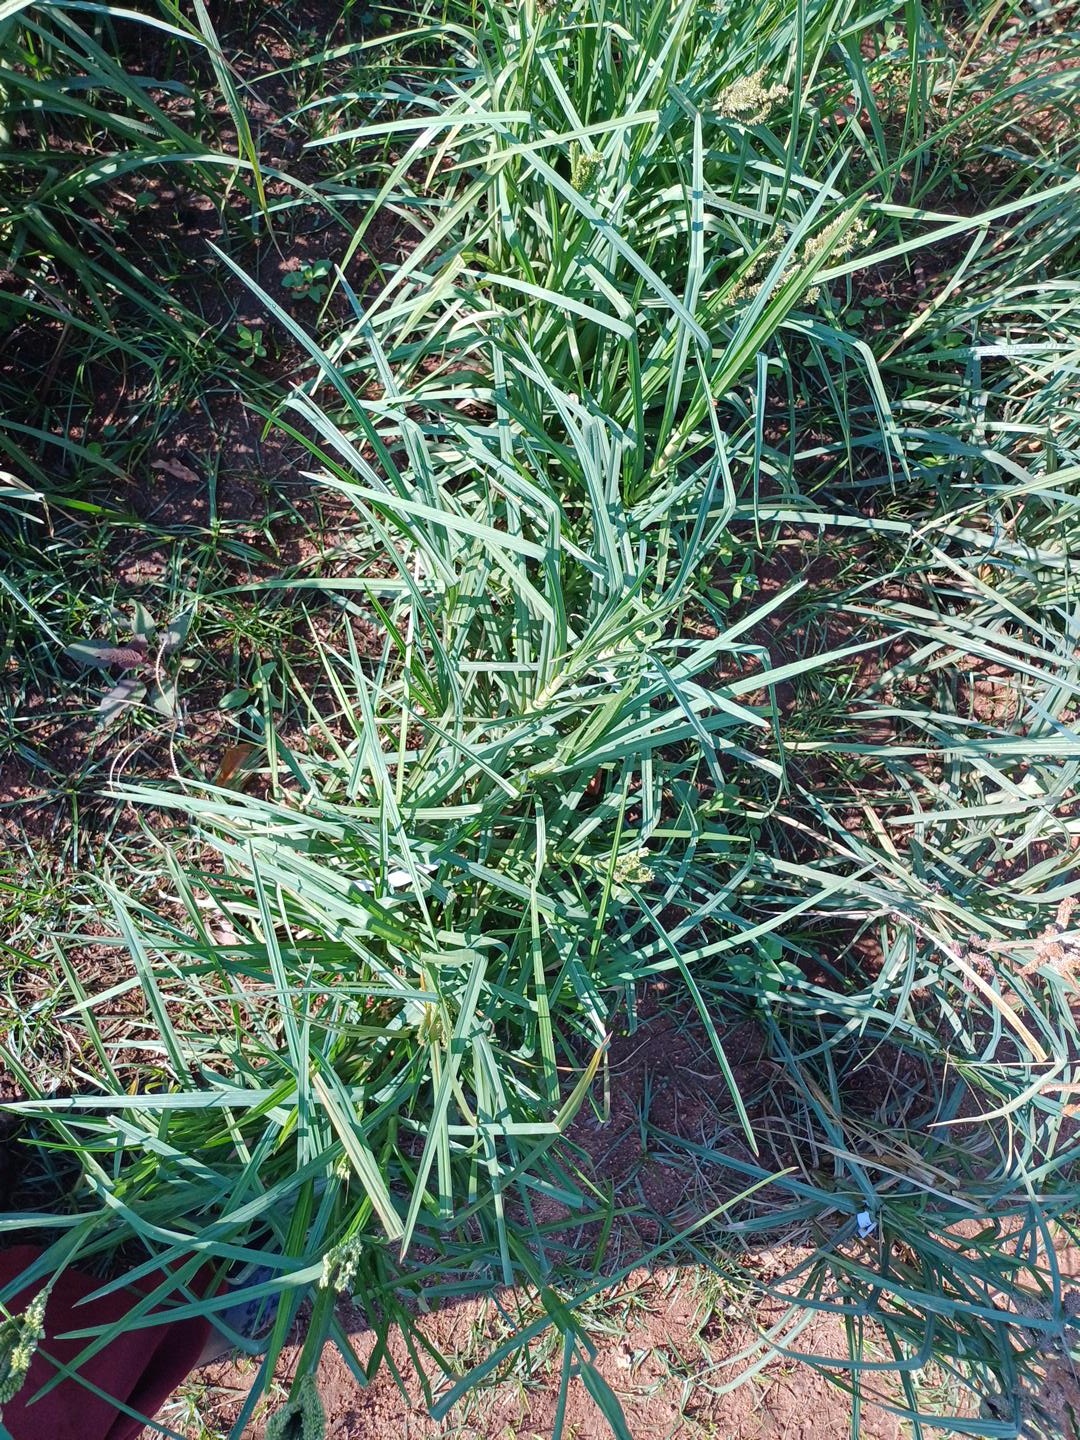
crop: finger millet
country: Kenya
